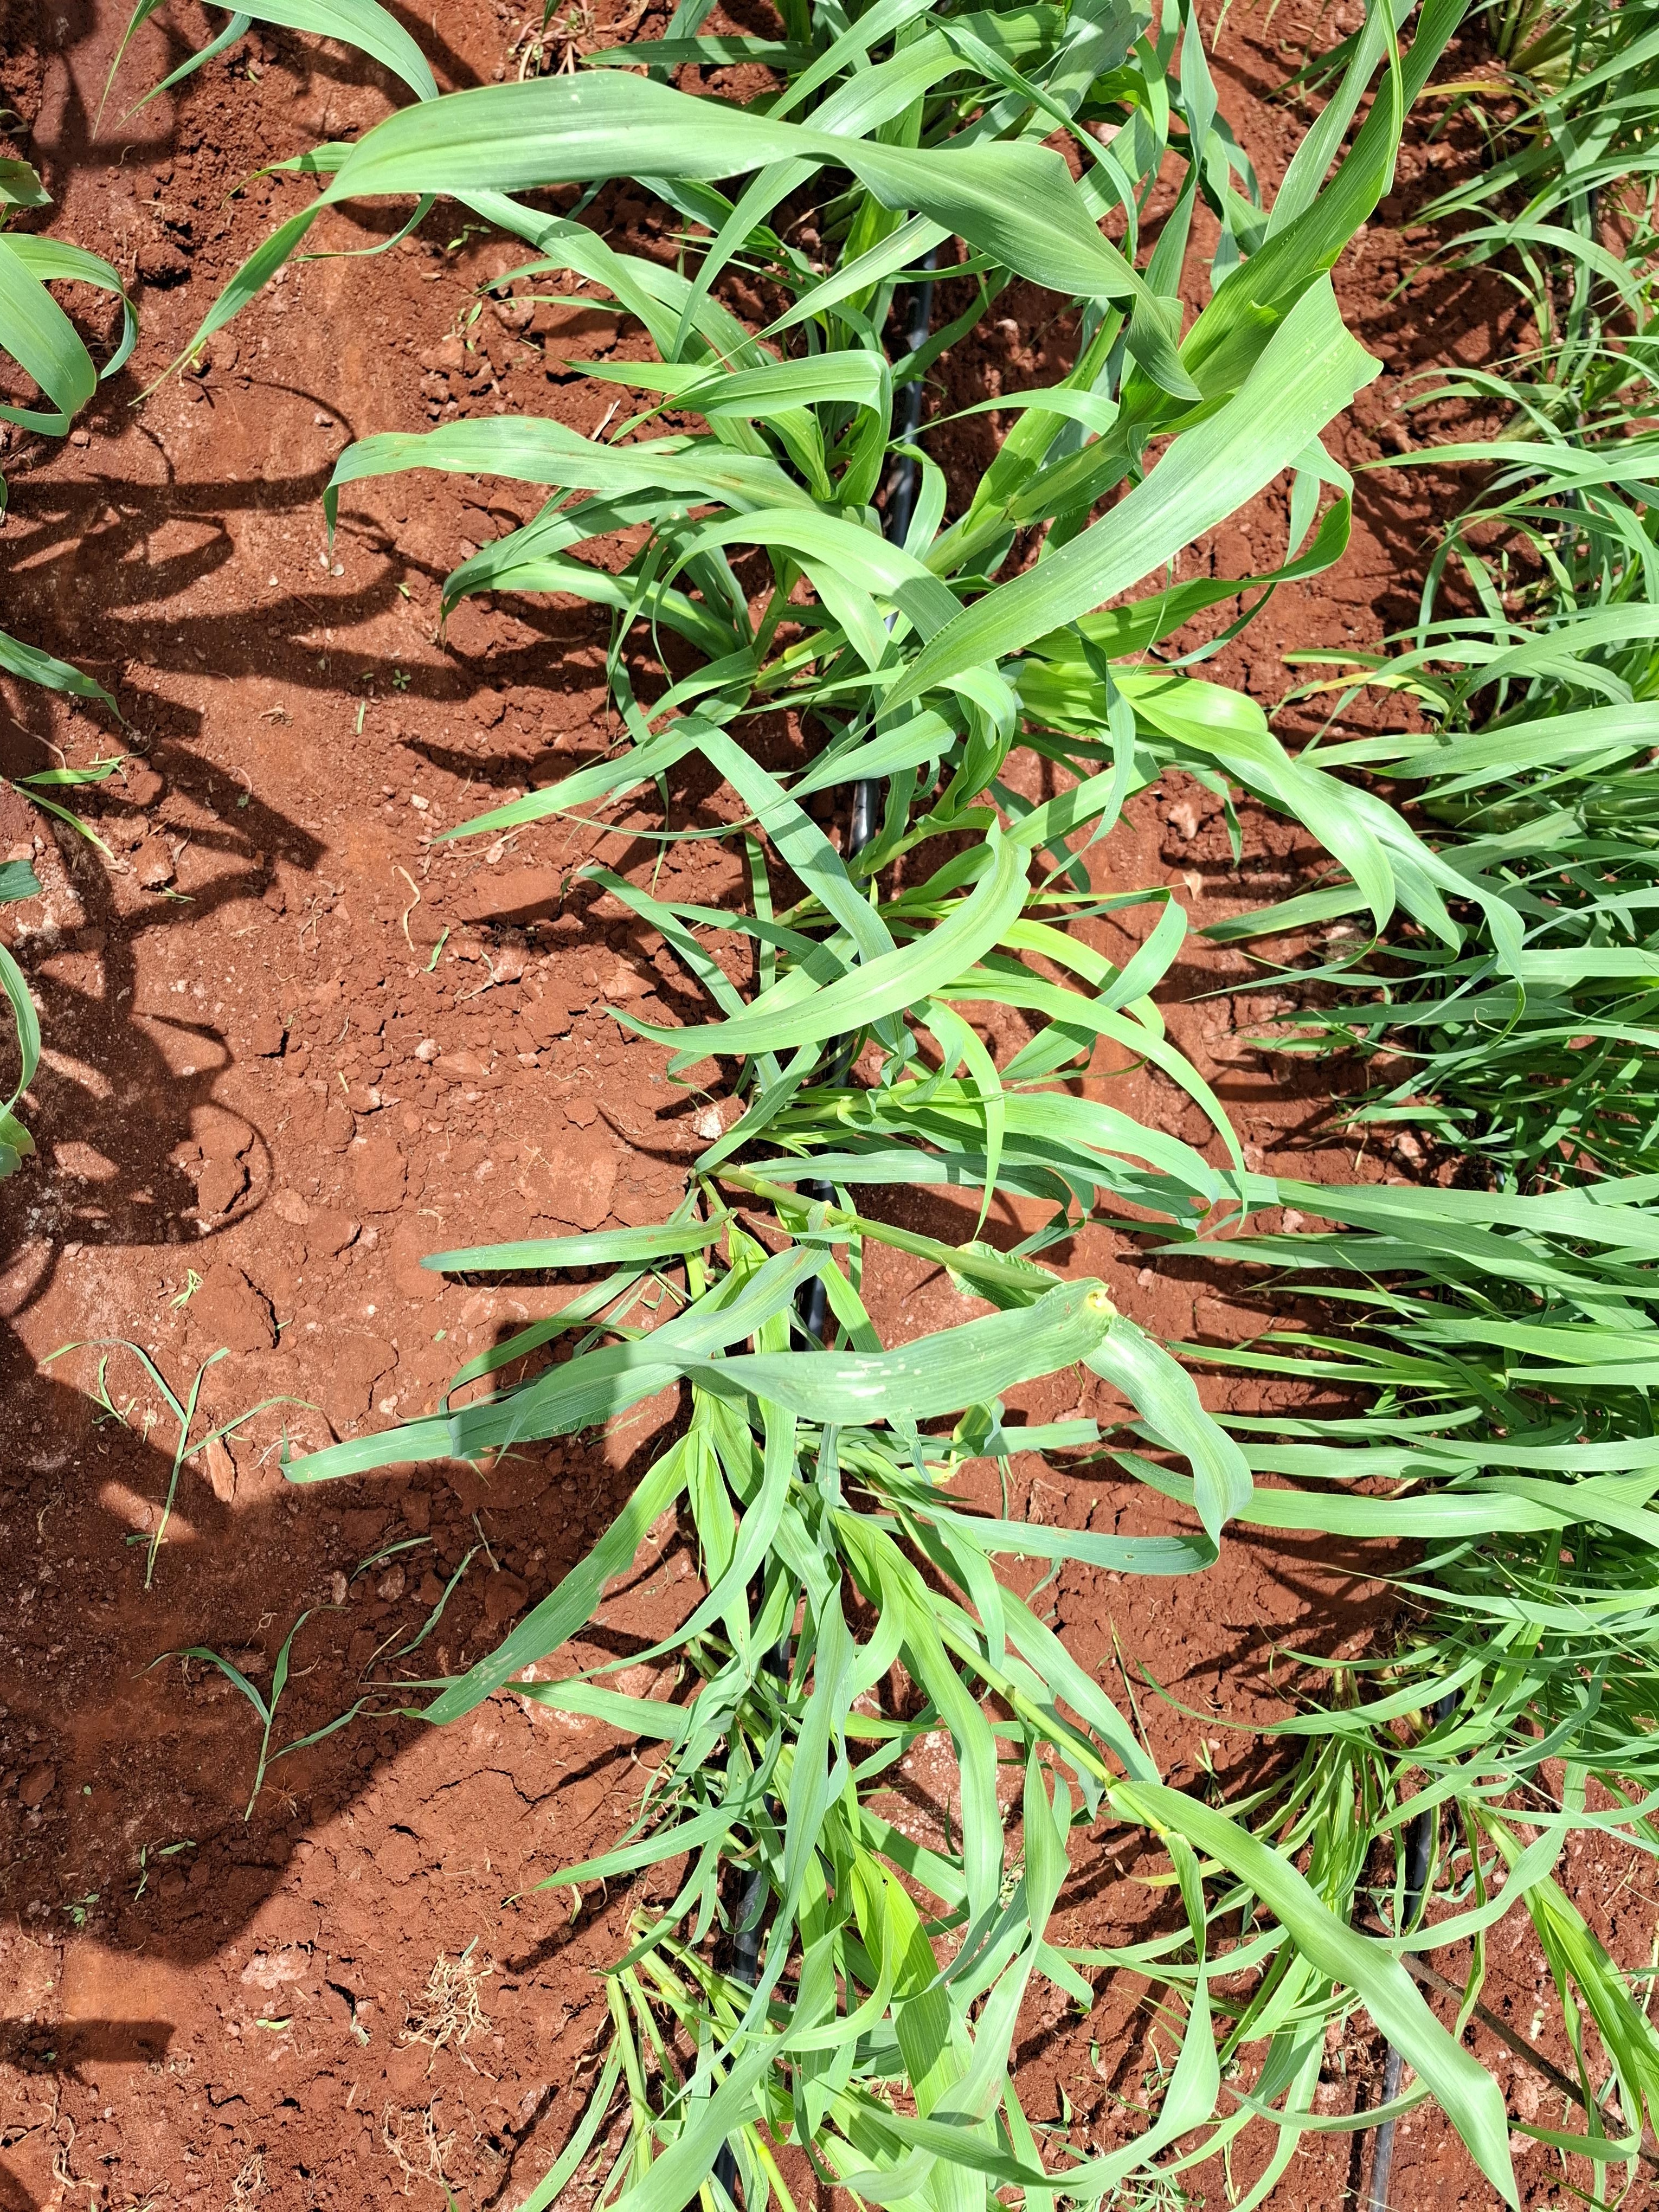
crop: pearl millet
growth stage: elongation stem
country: Kenya
